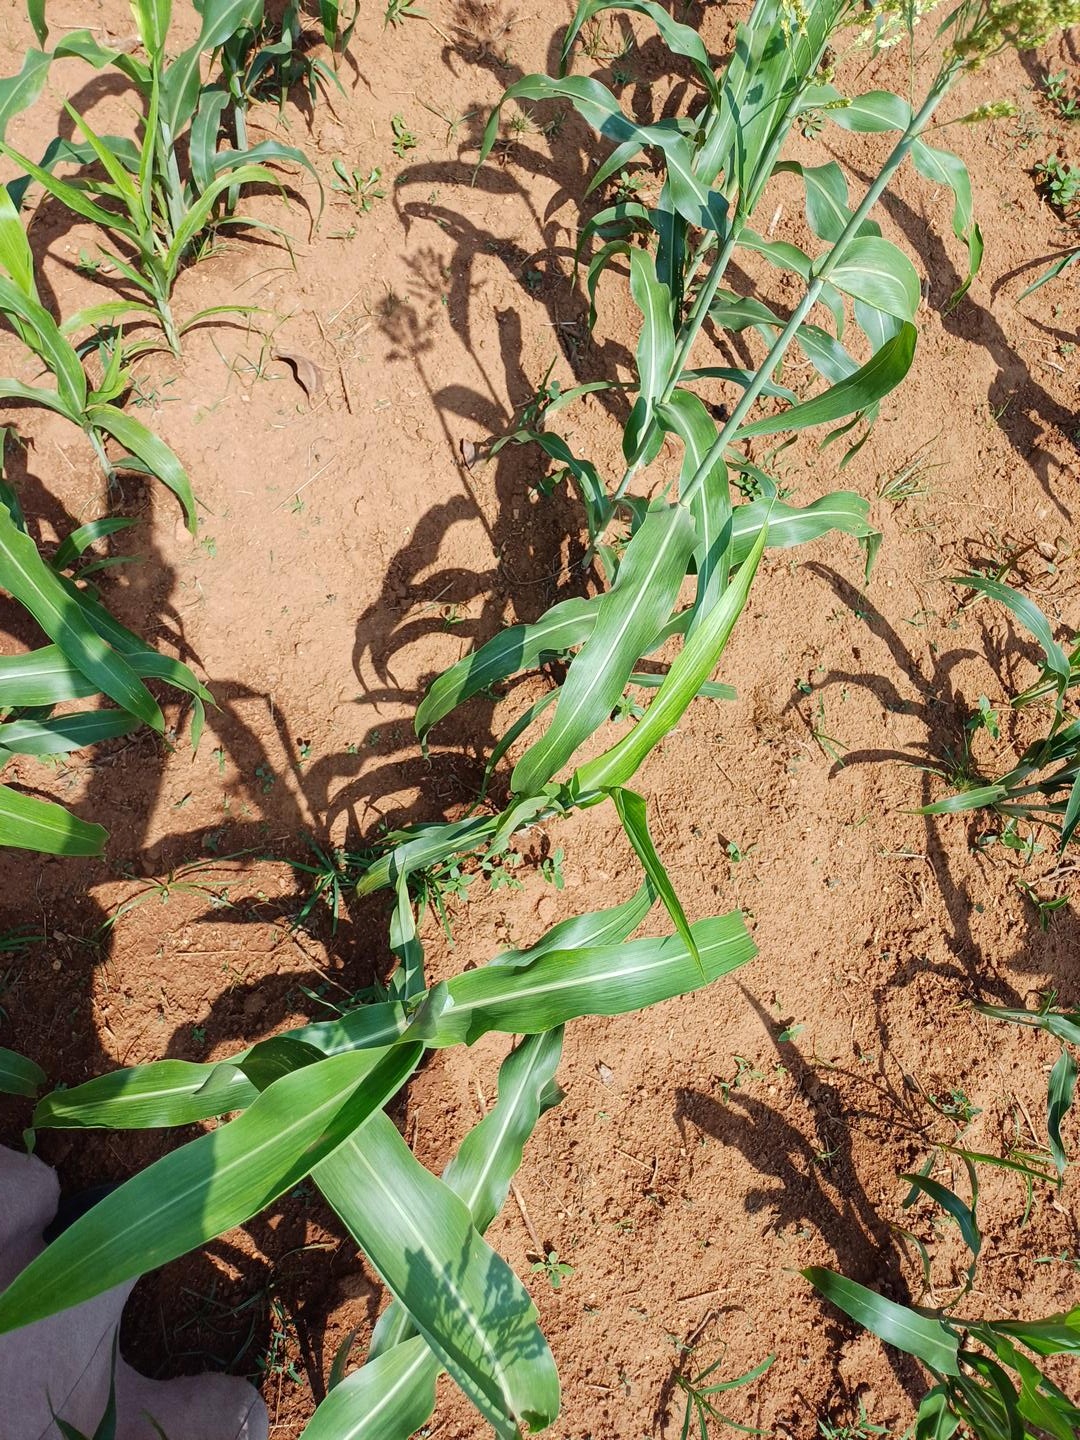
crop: sorghum
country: Kenya
